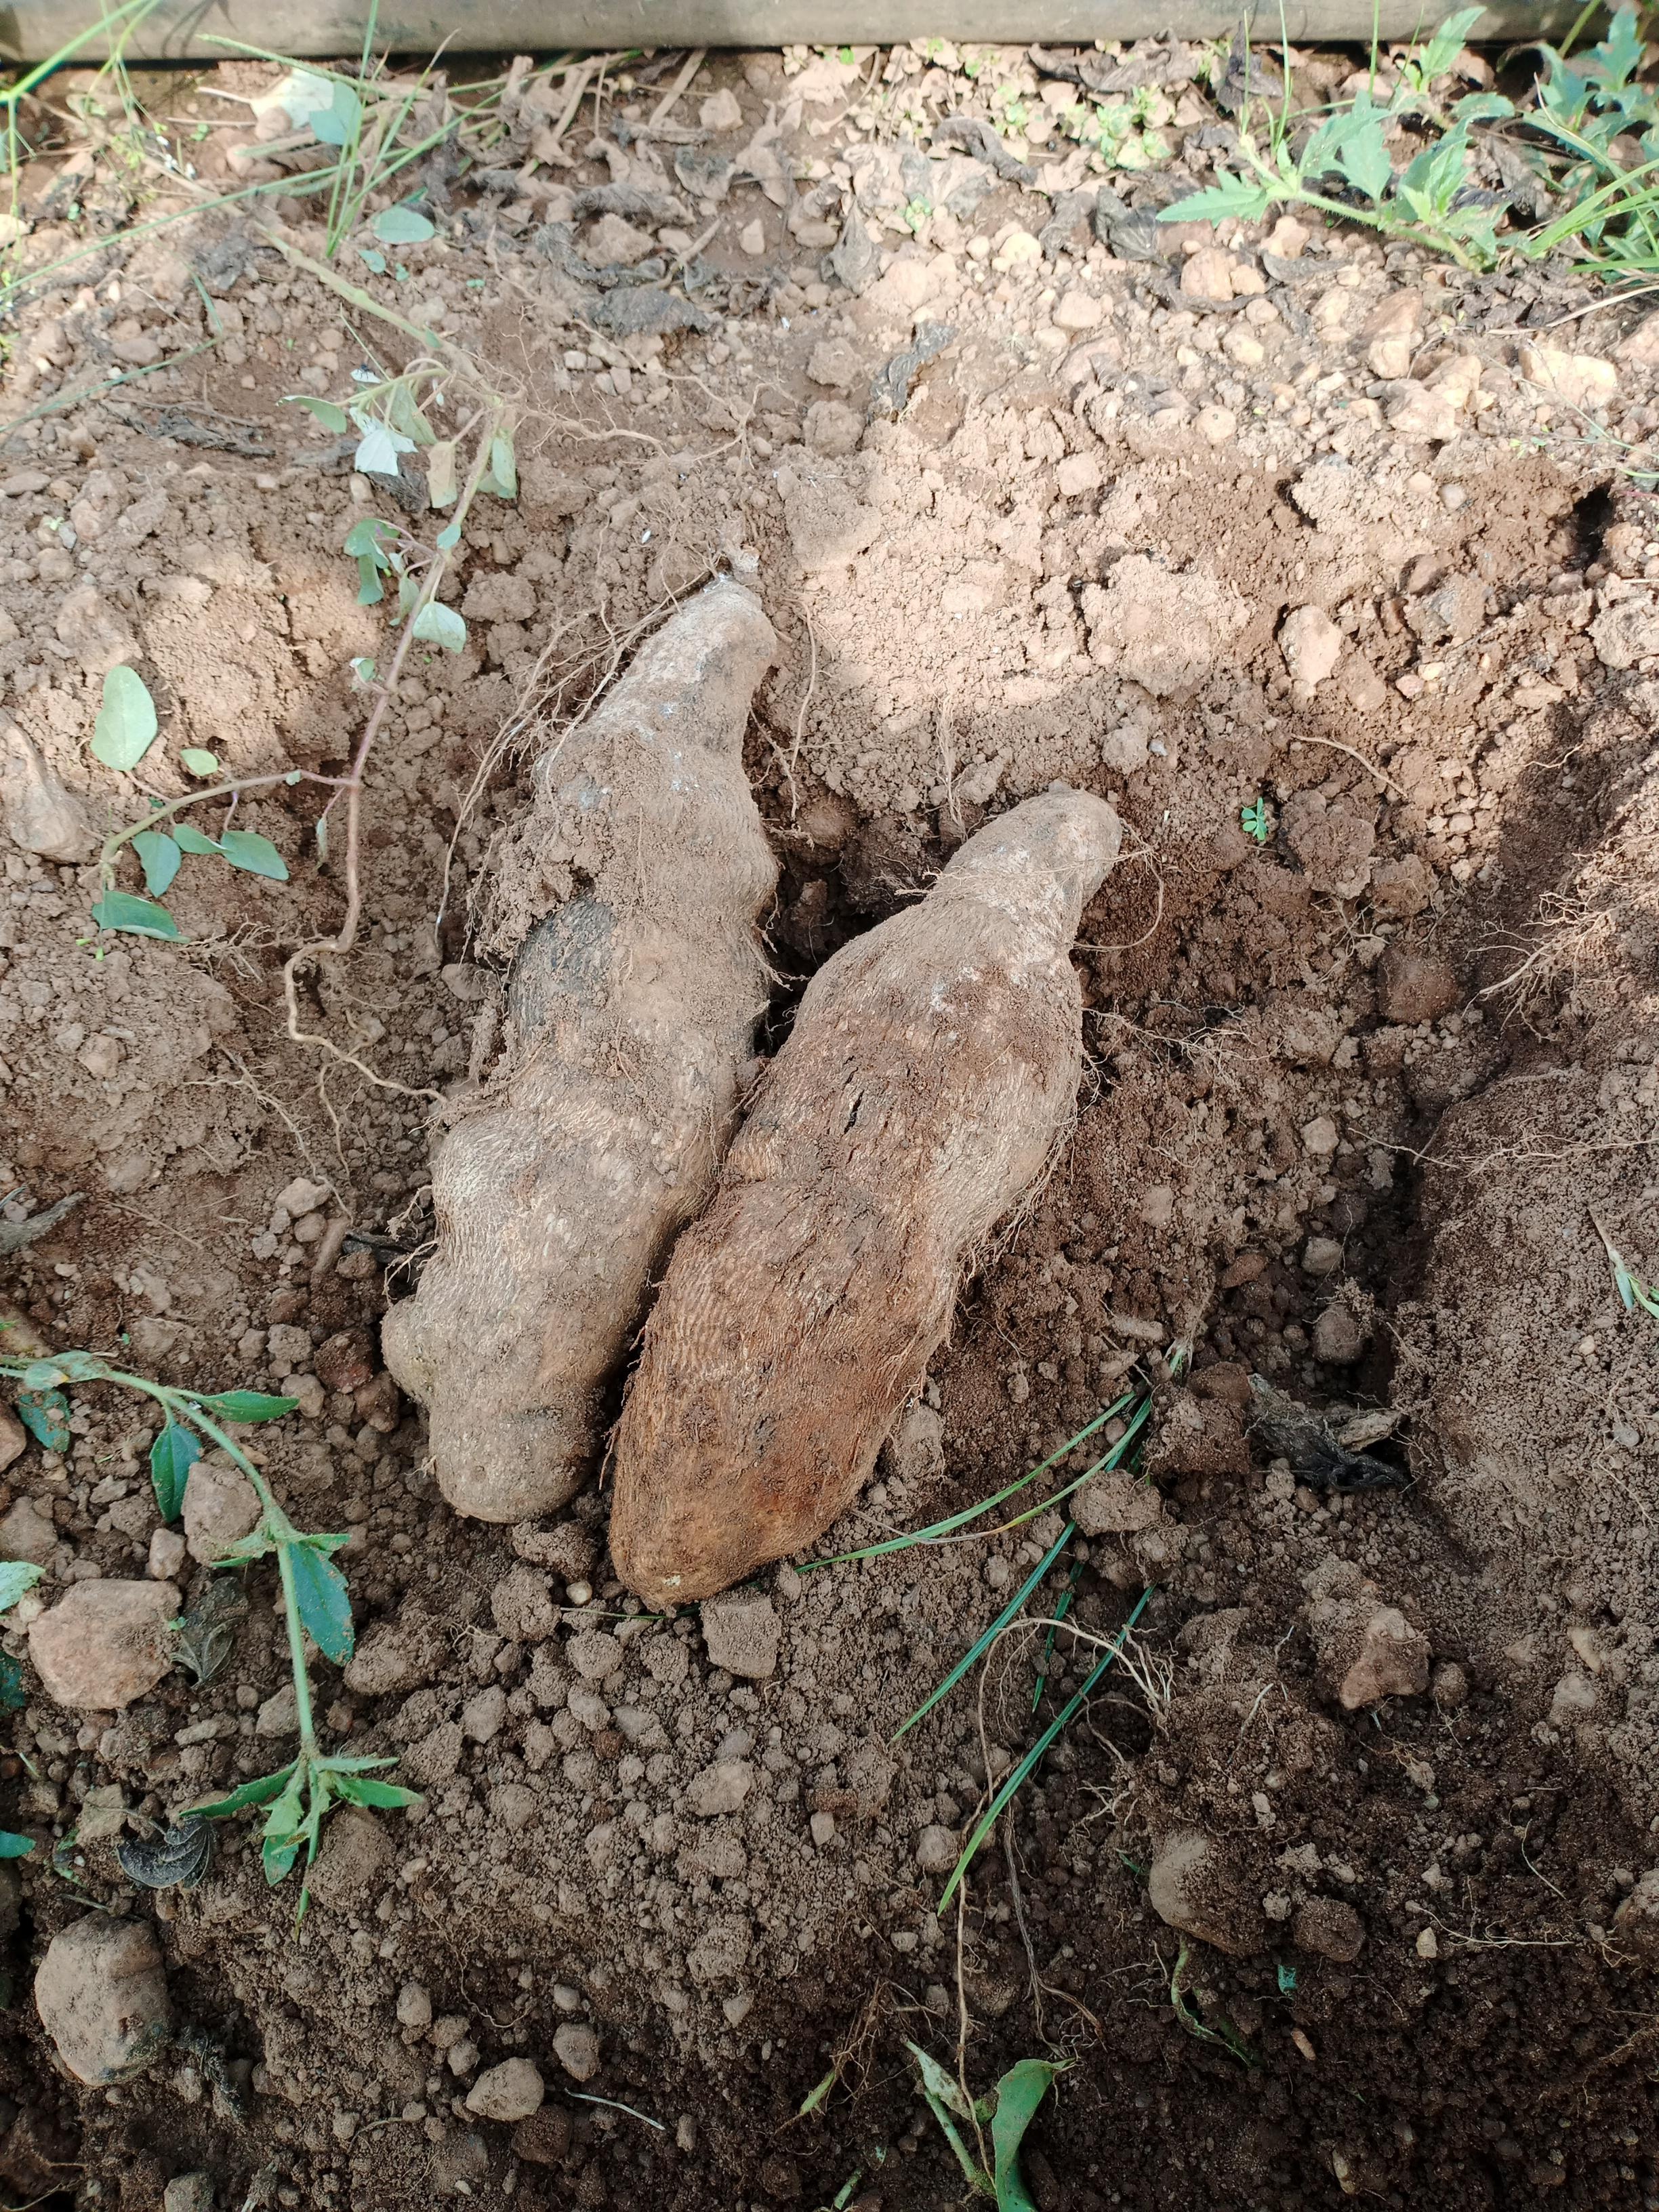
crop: yam
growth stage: harvest
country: Nigeria
